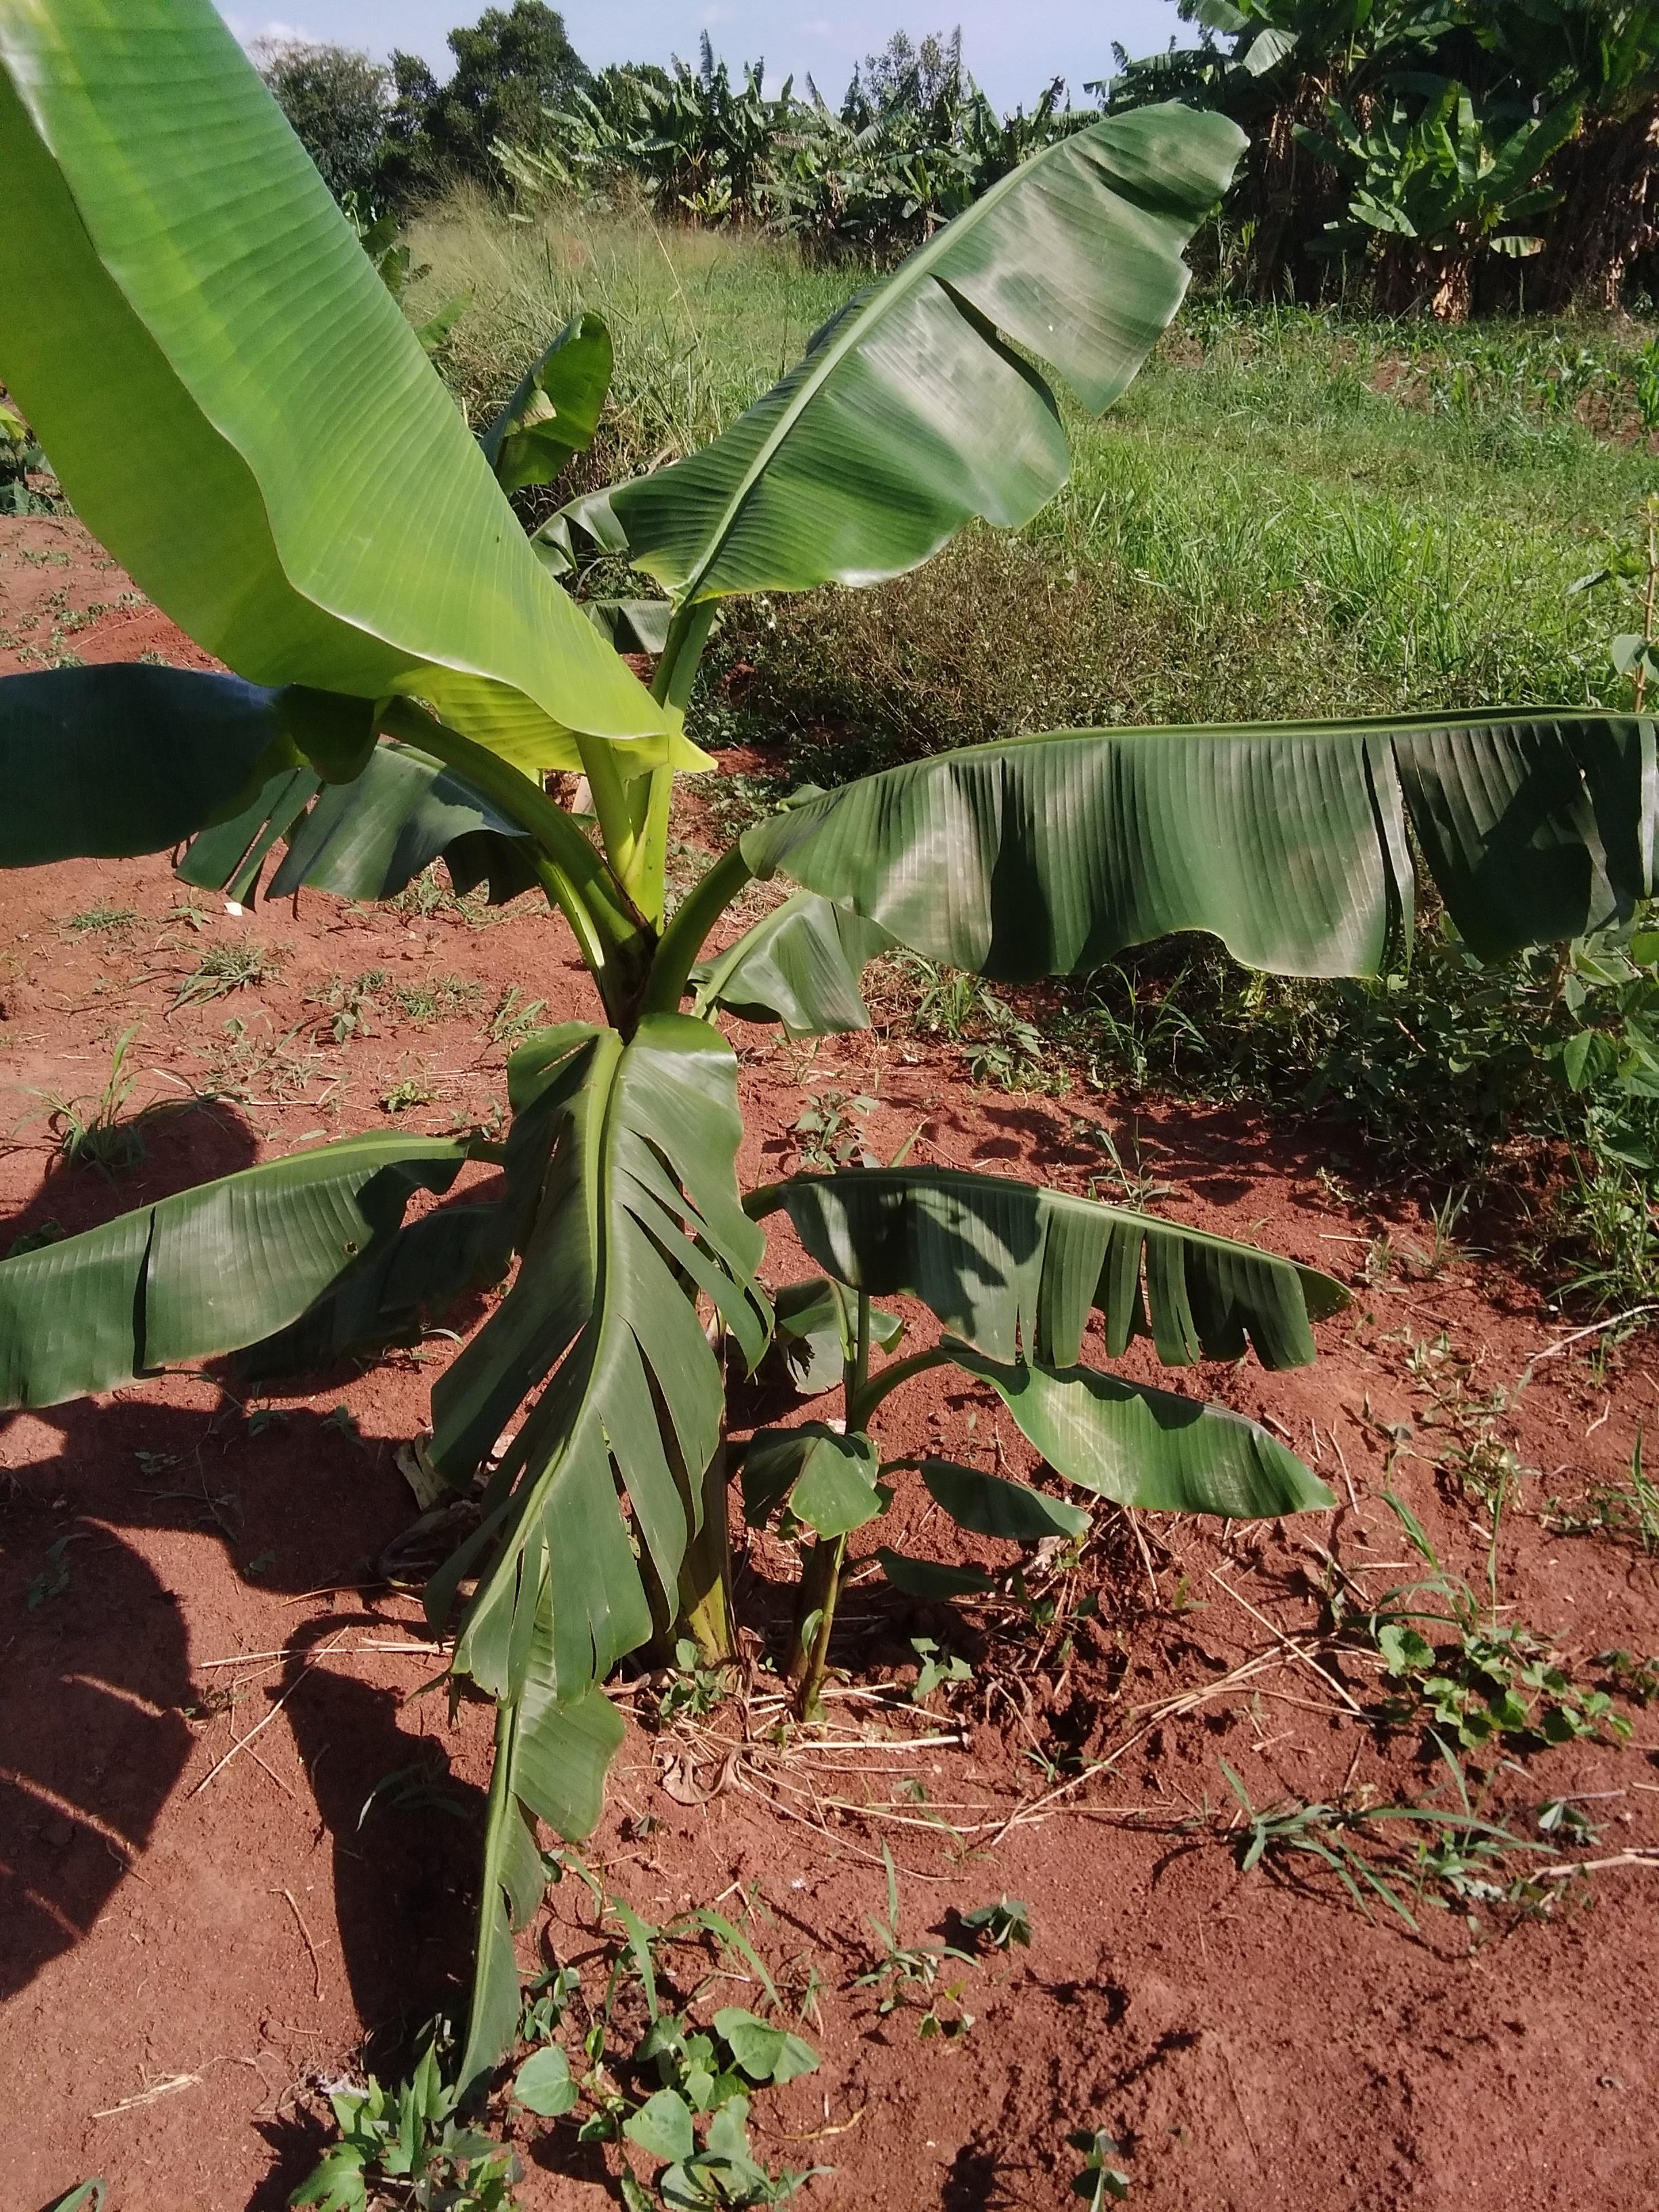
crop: banana
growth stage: vegetative
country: Uganda
